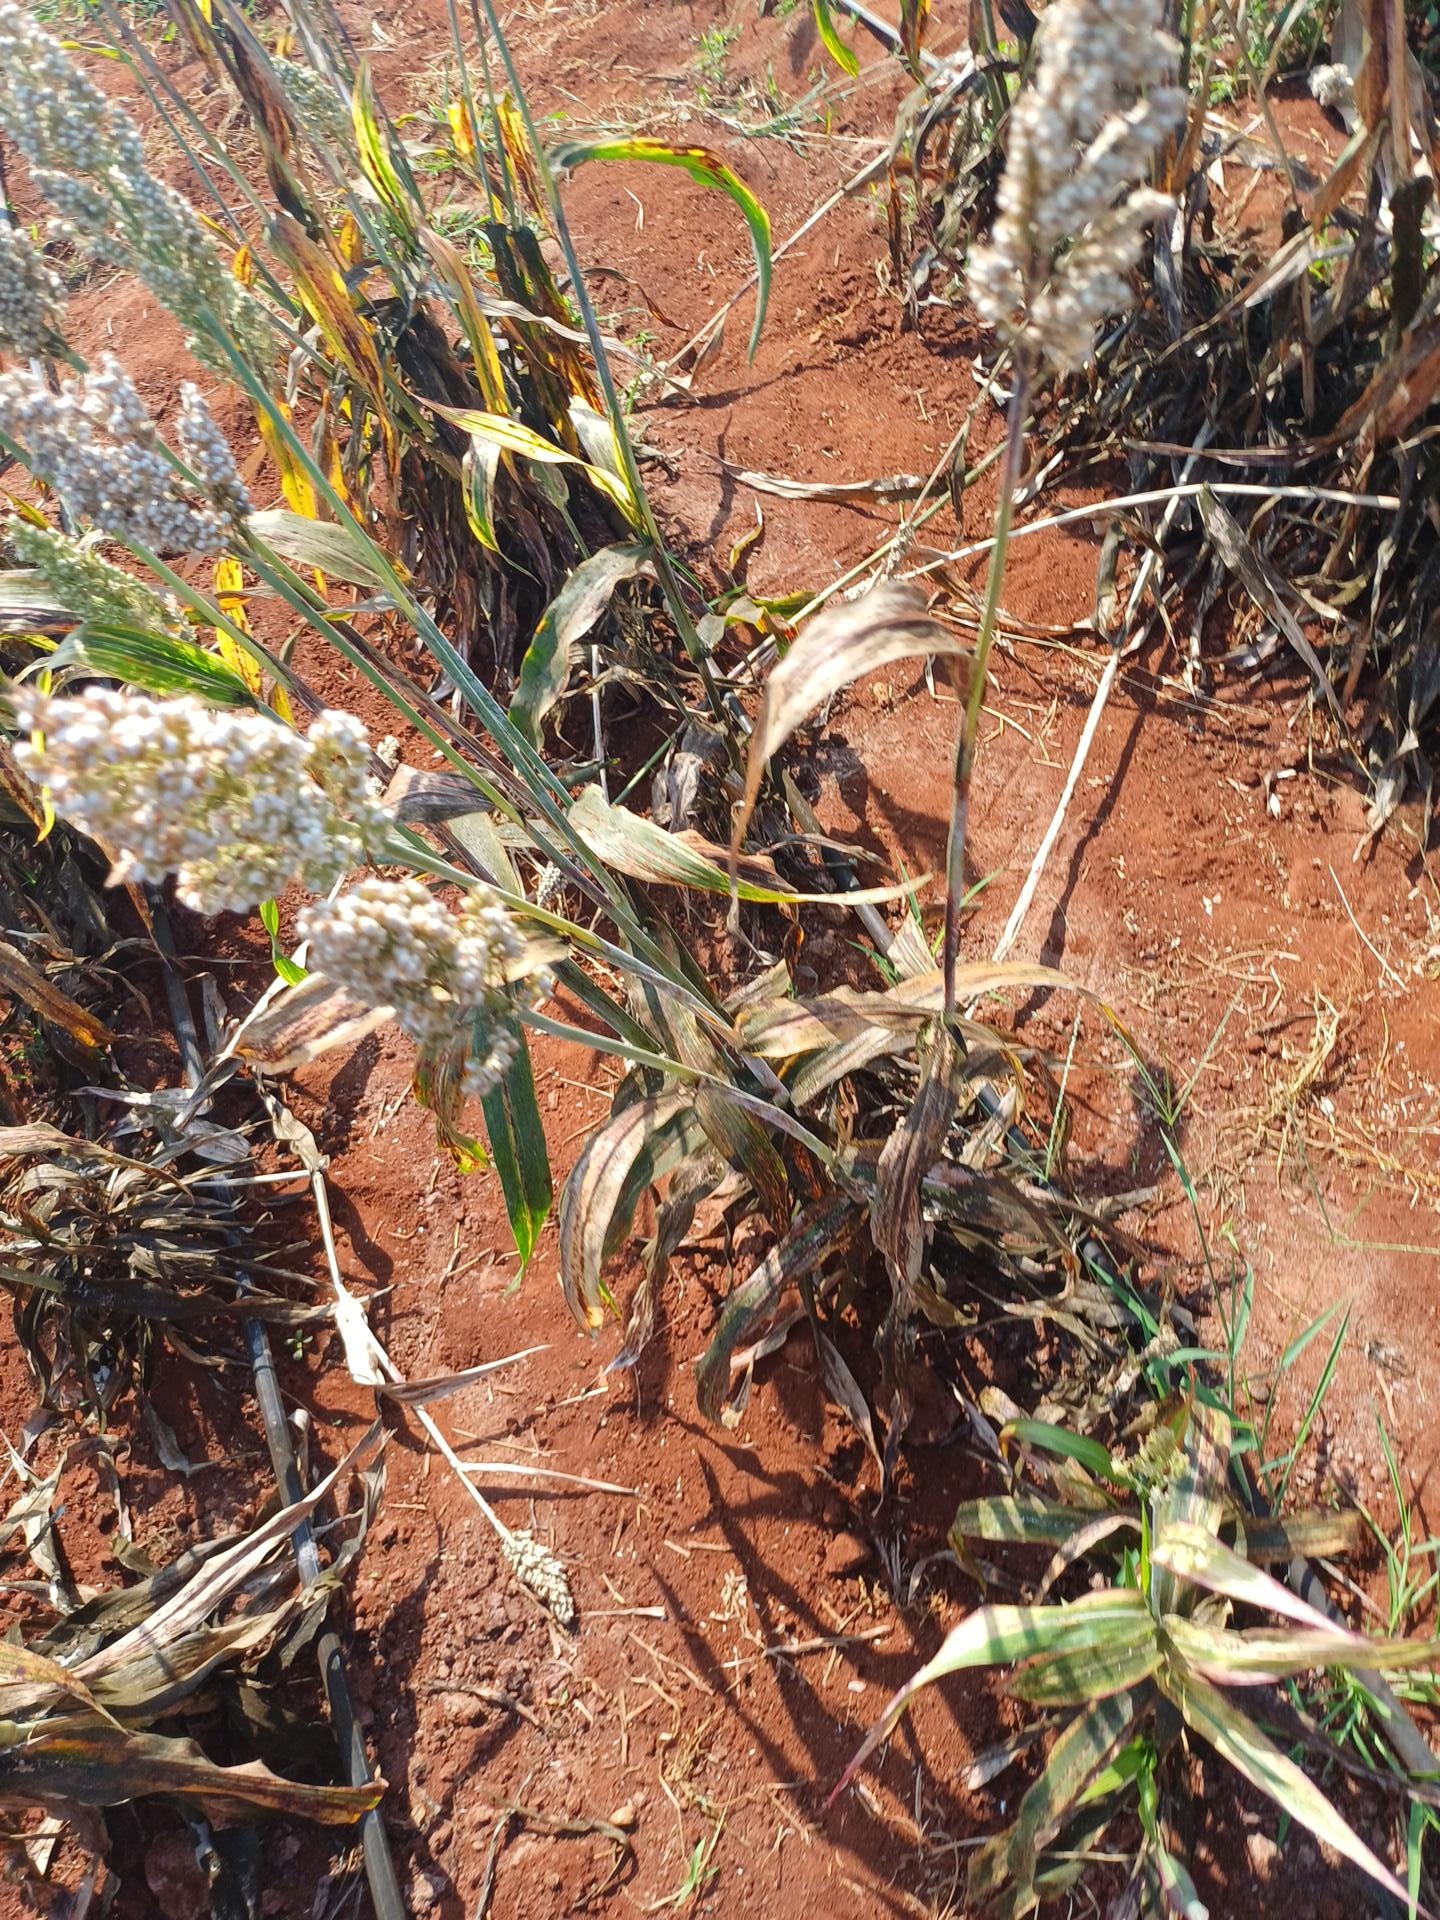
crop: sorghum
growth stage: maturity
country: Kenya
